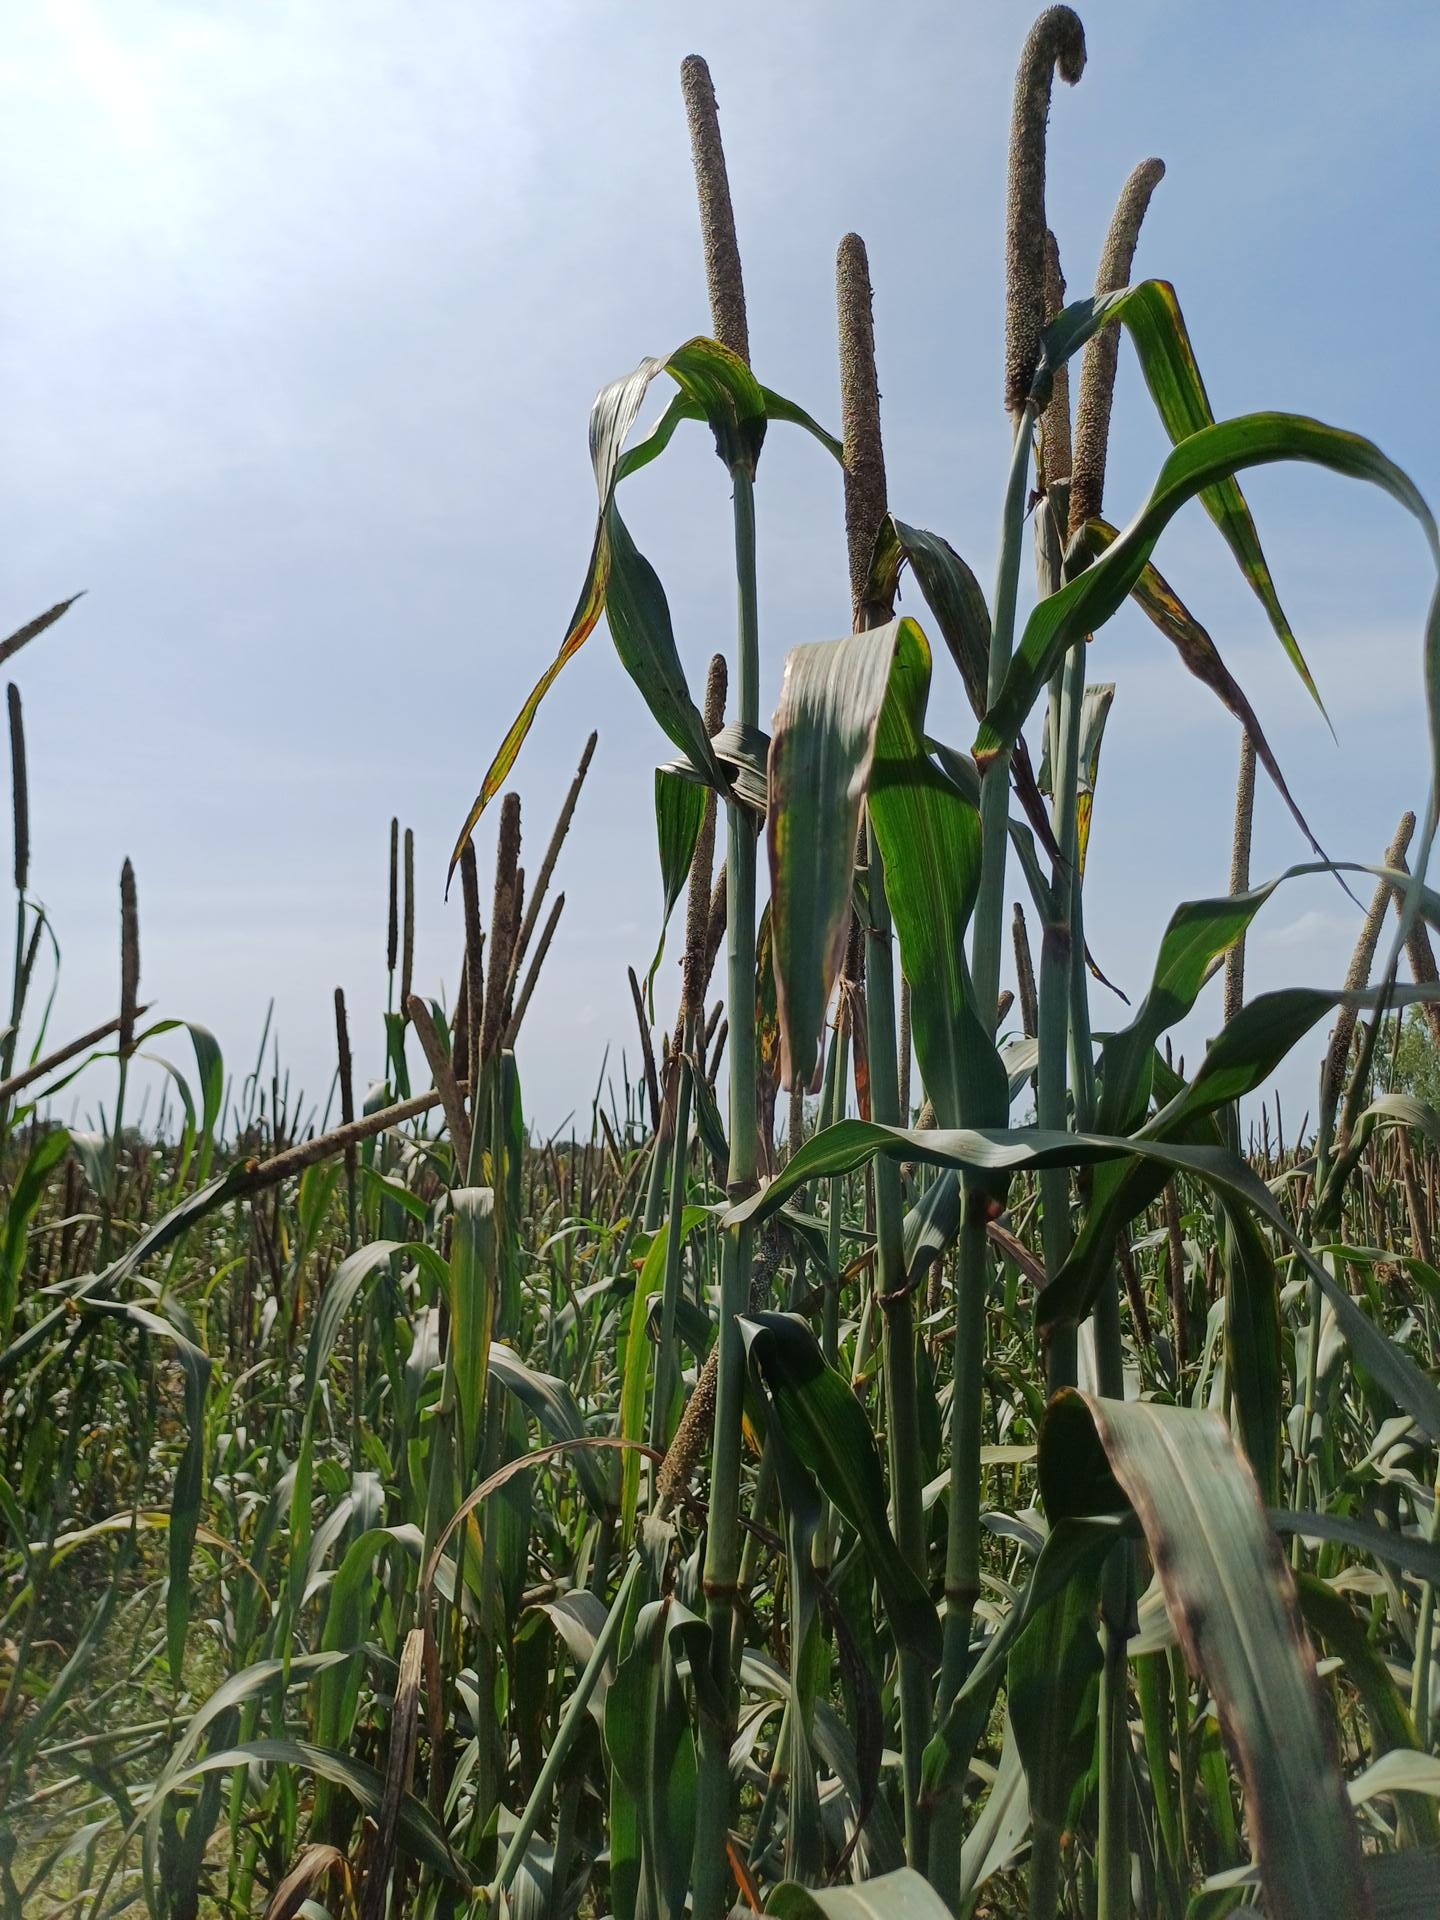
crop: pearl millet
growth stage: filling grain
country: Senegal
